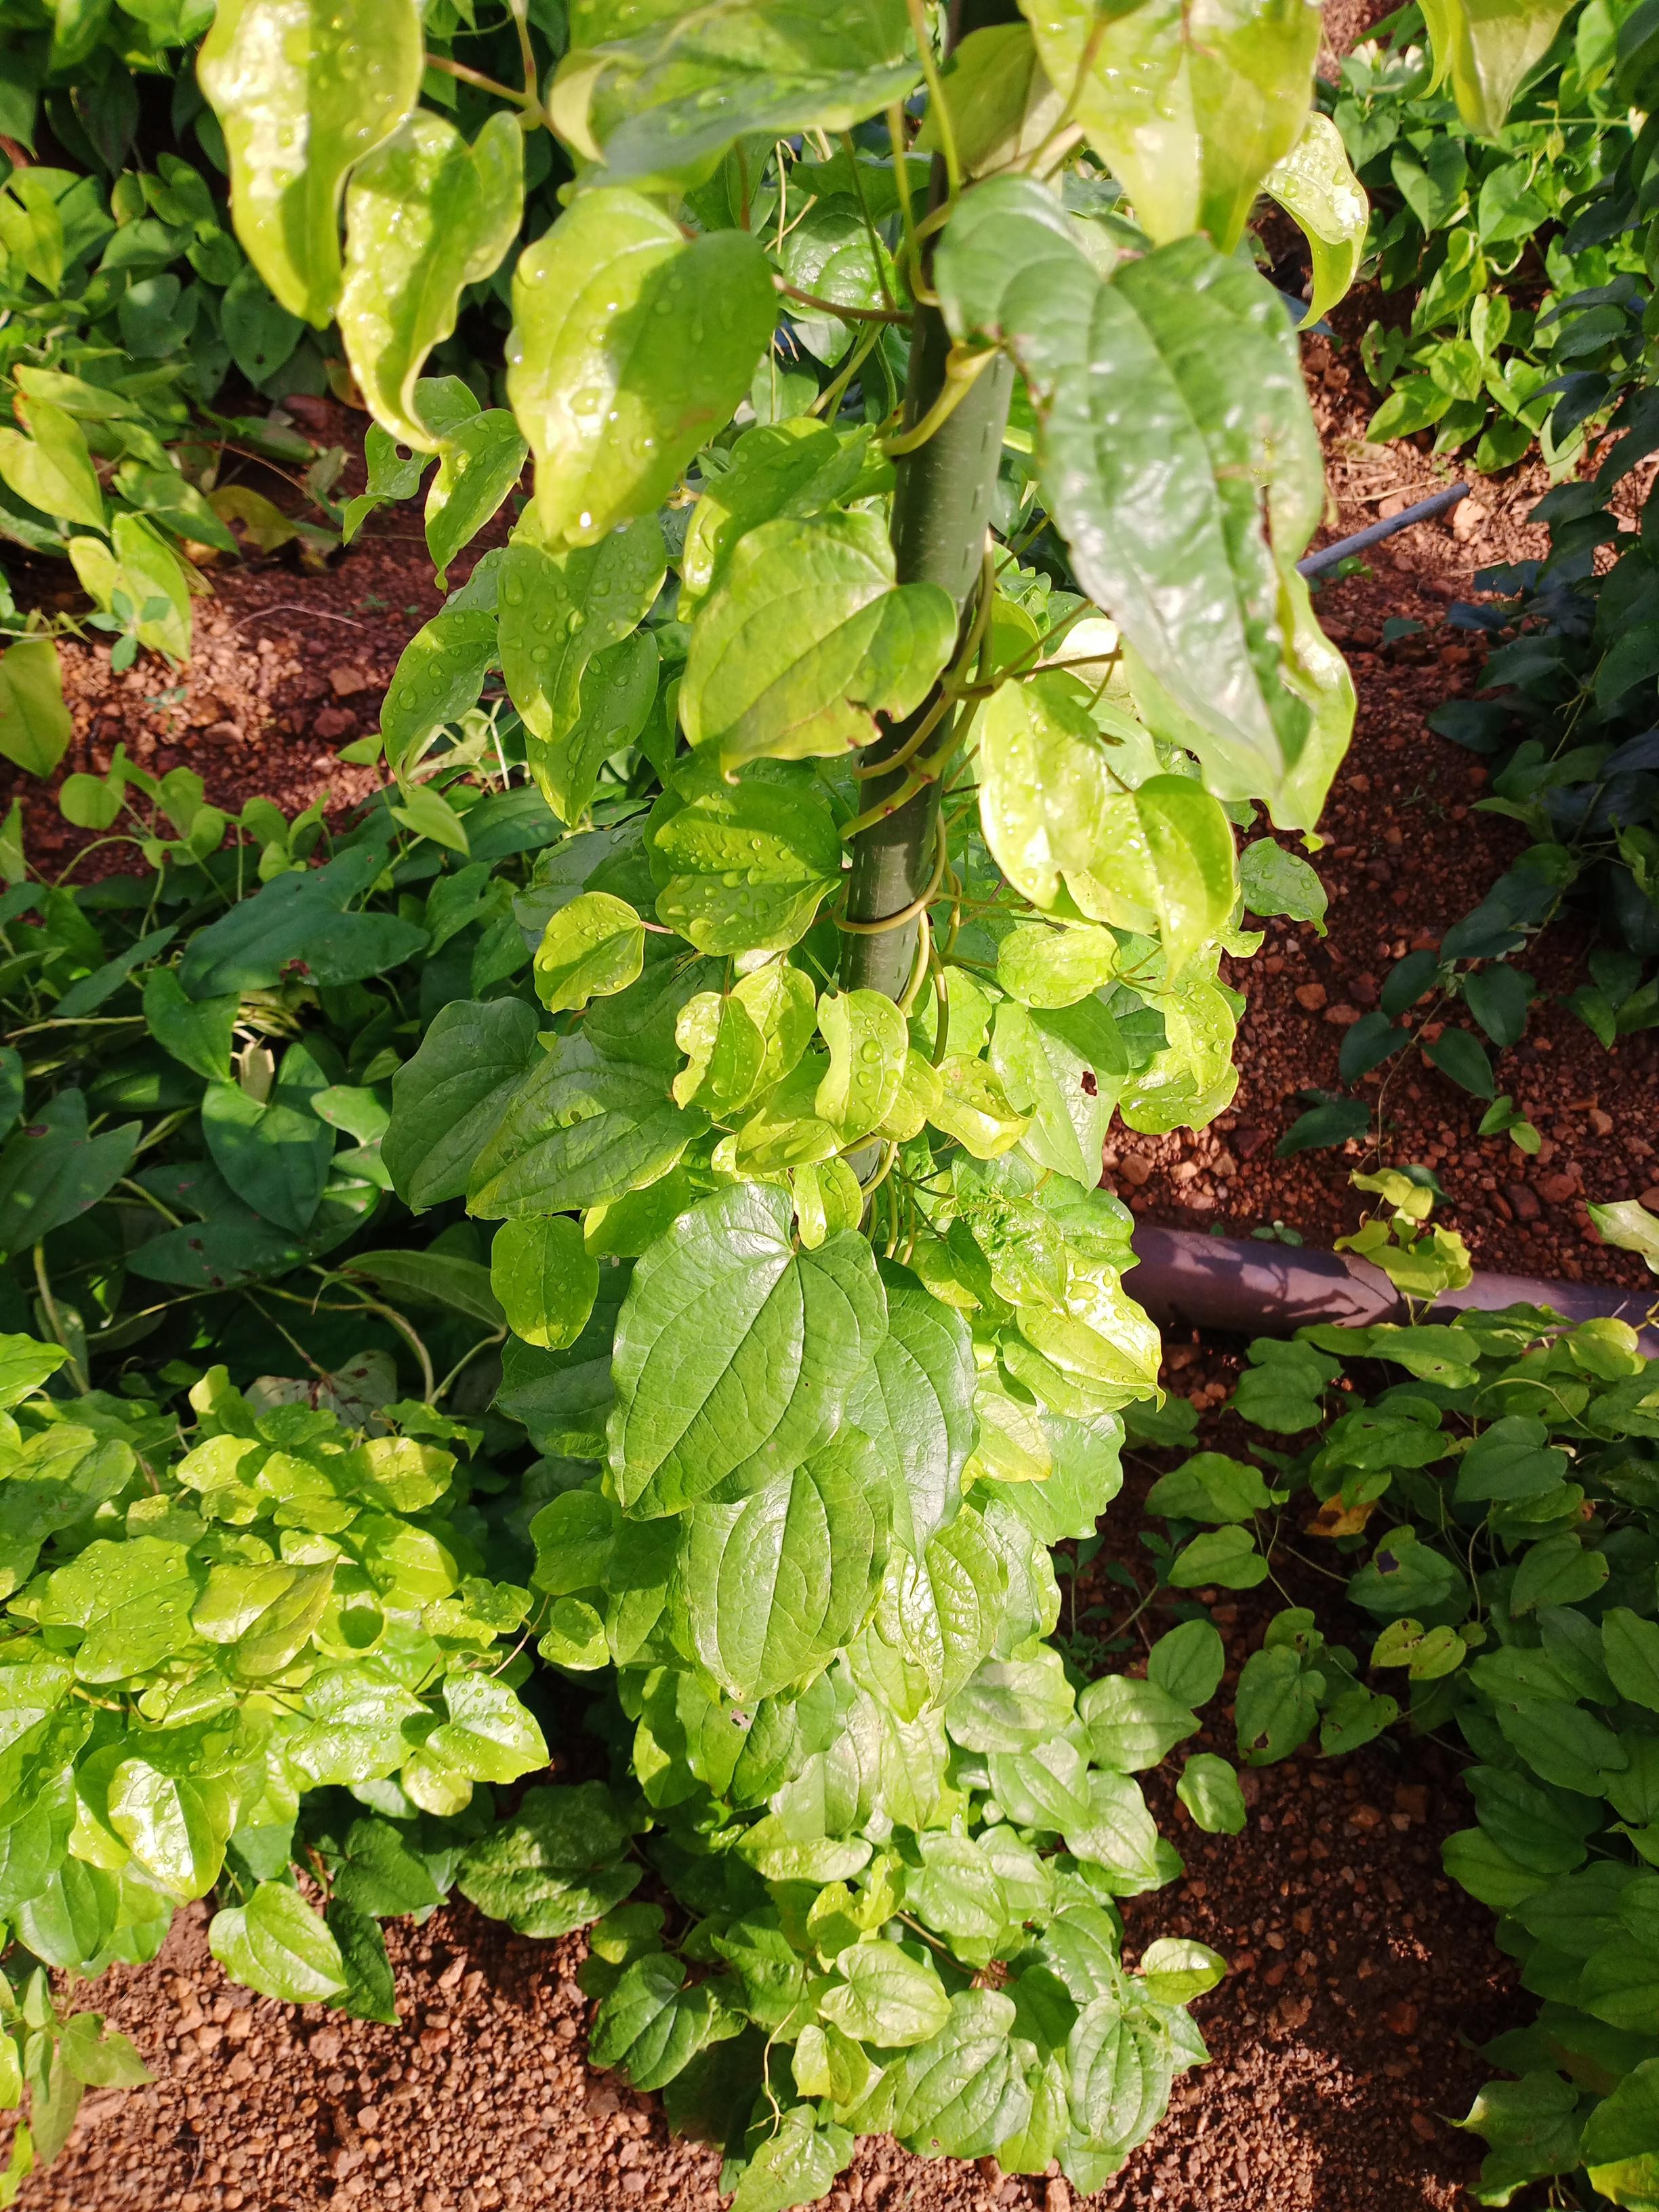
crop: yam
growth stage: vegetative
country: Nigeria
